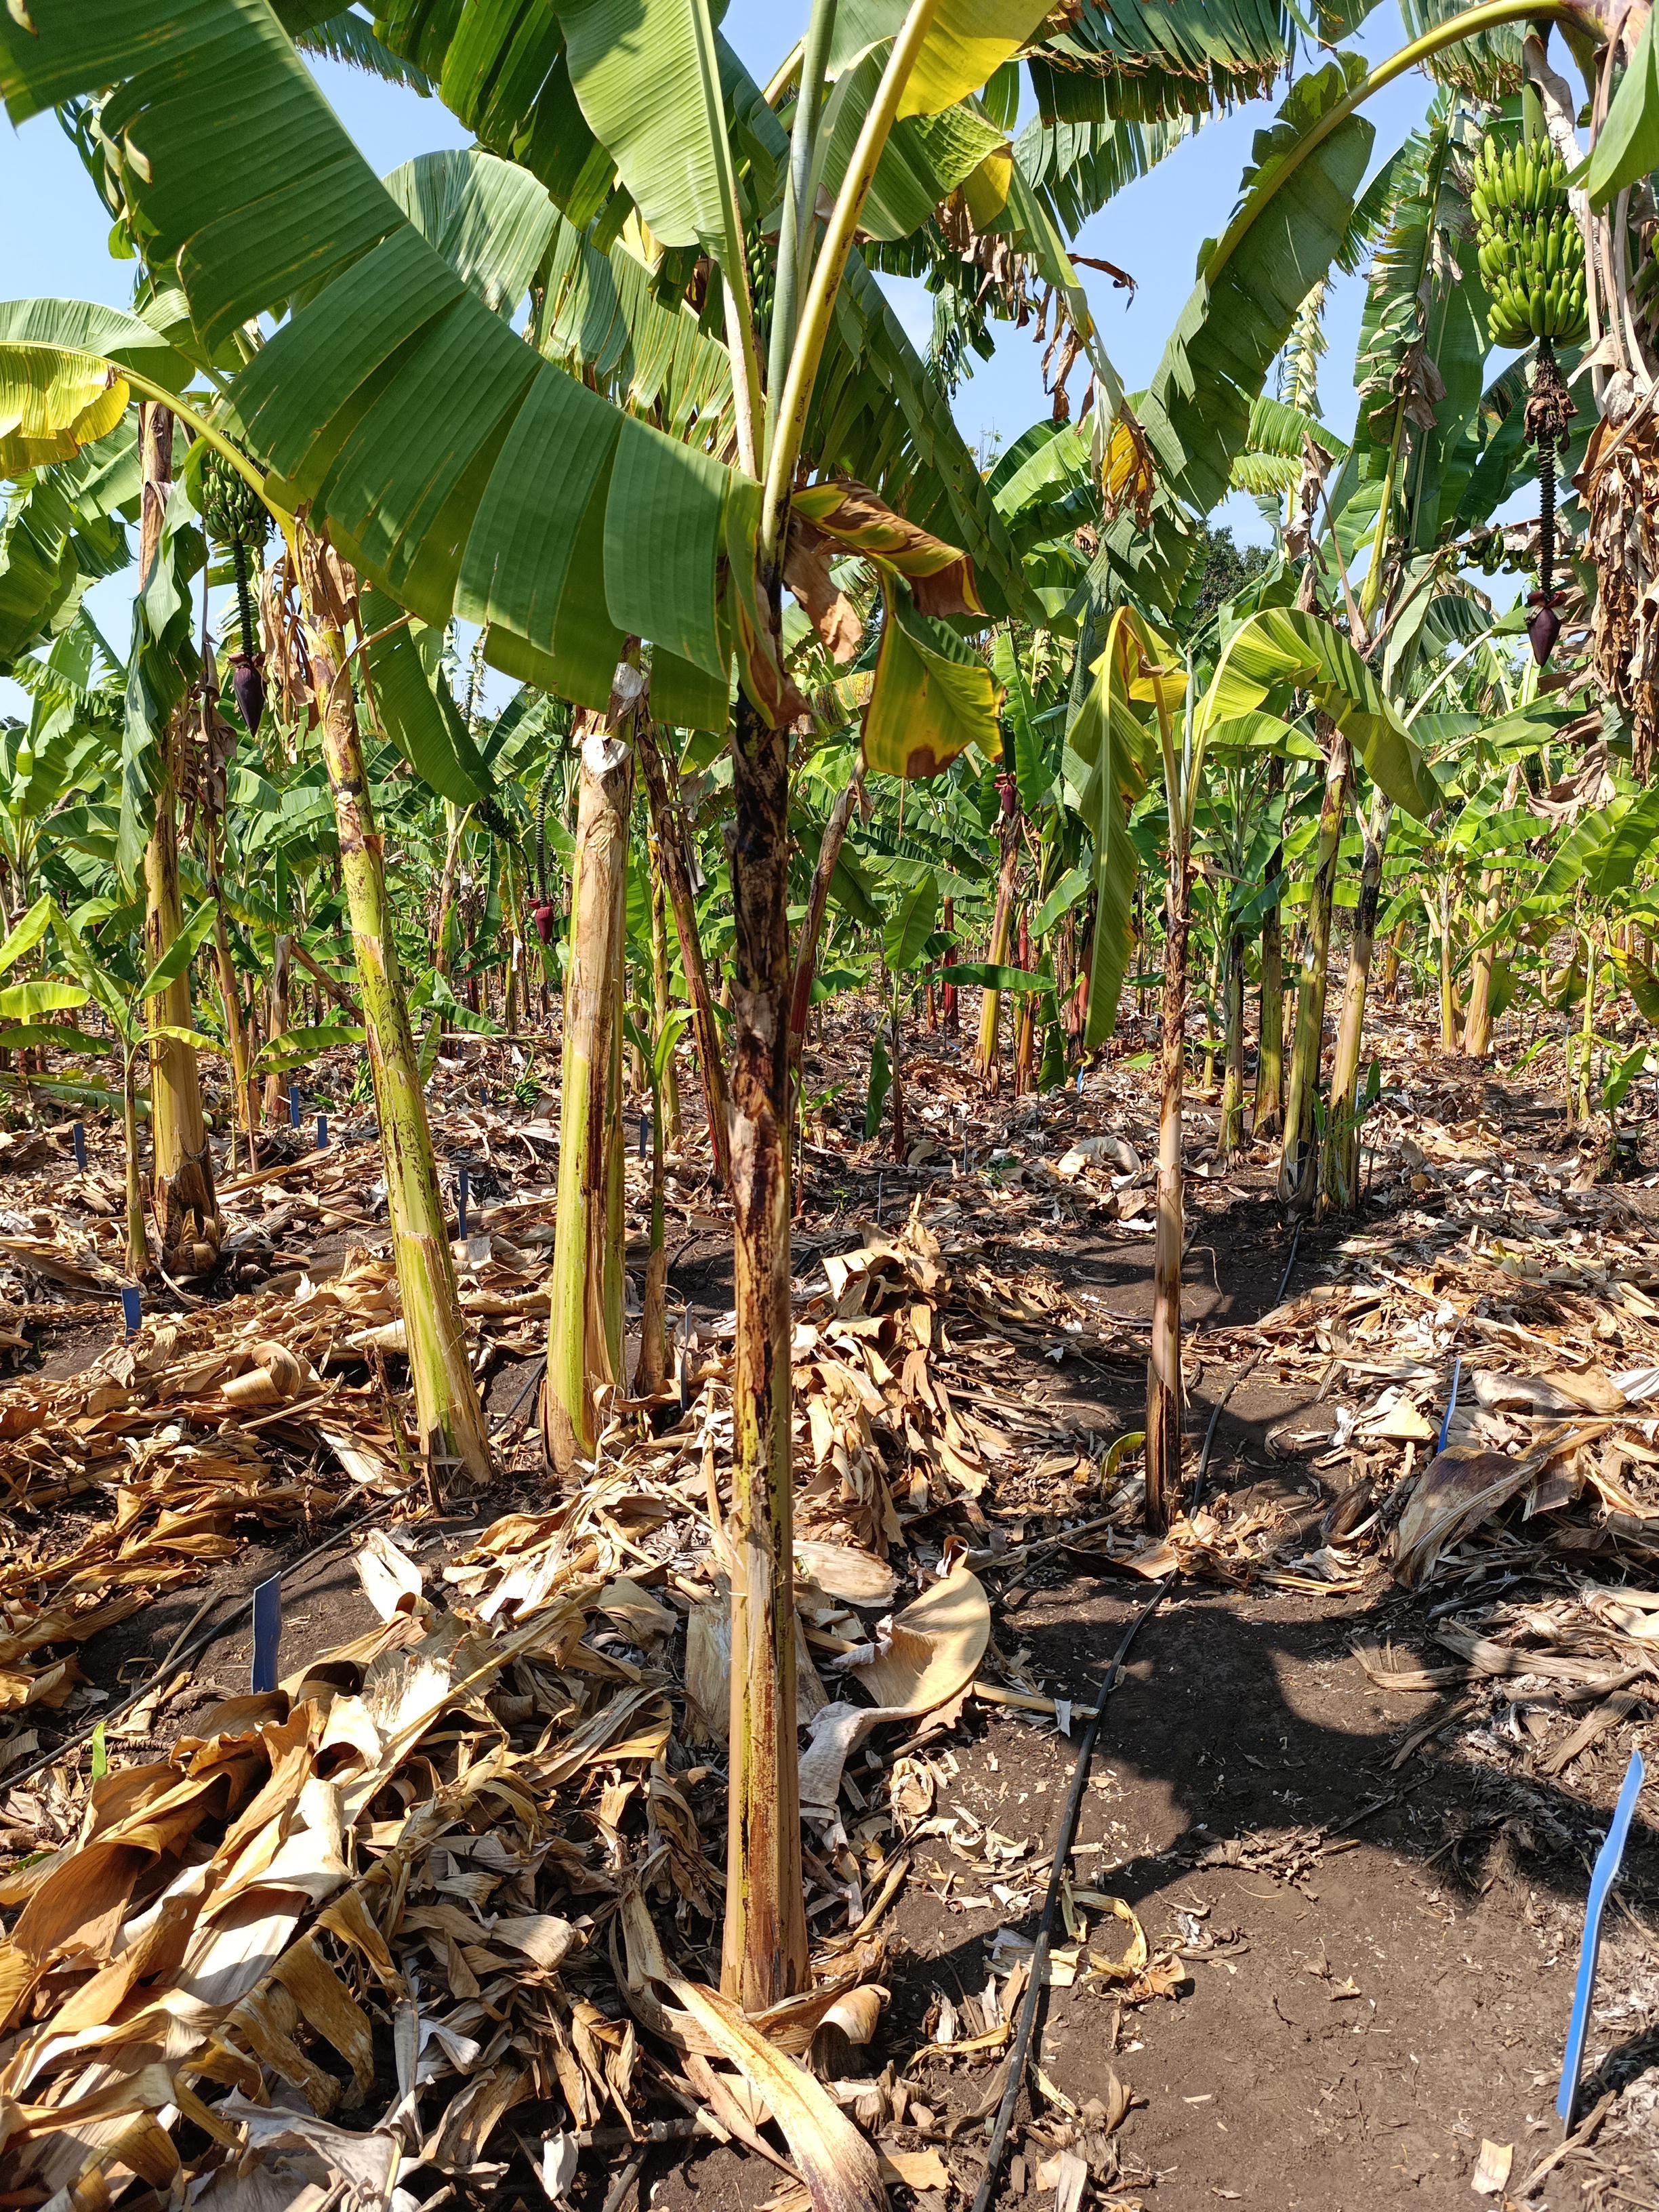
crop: banana
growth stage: vegetative
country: Tanzania
